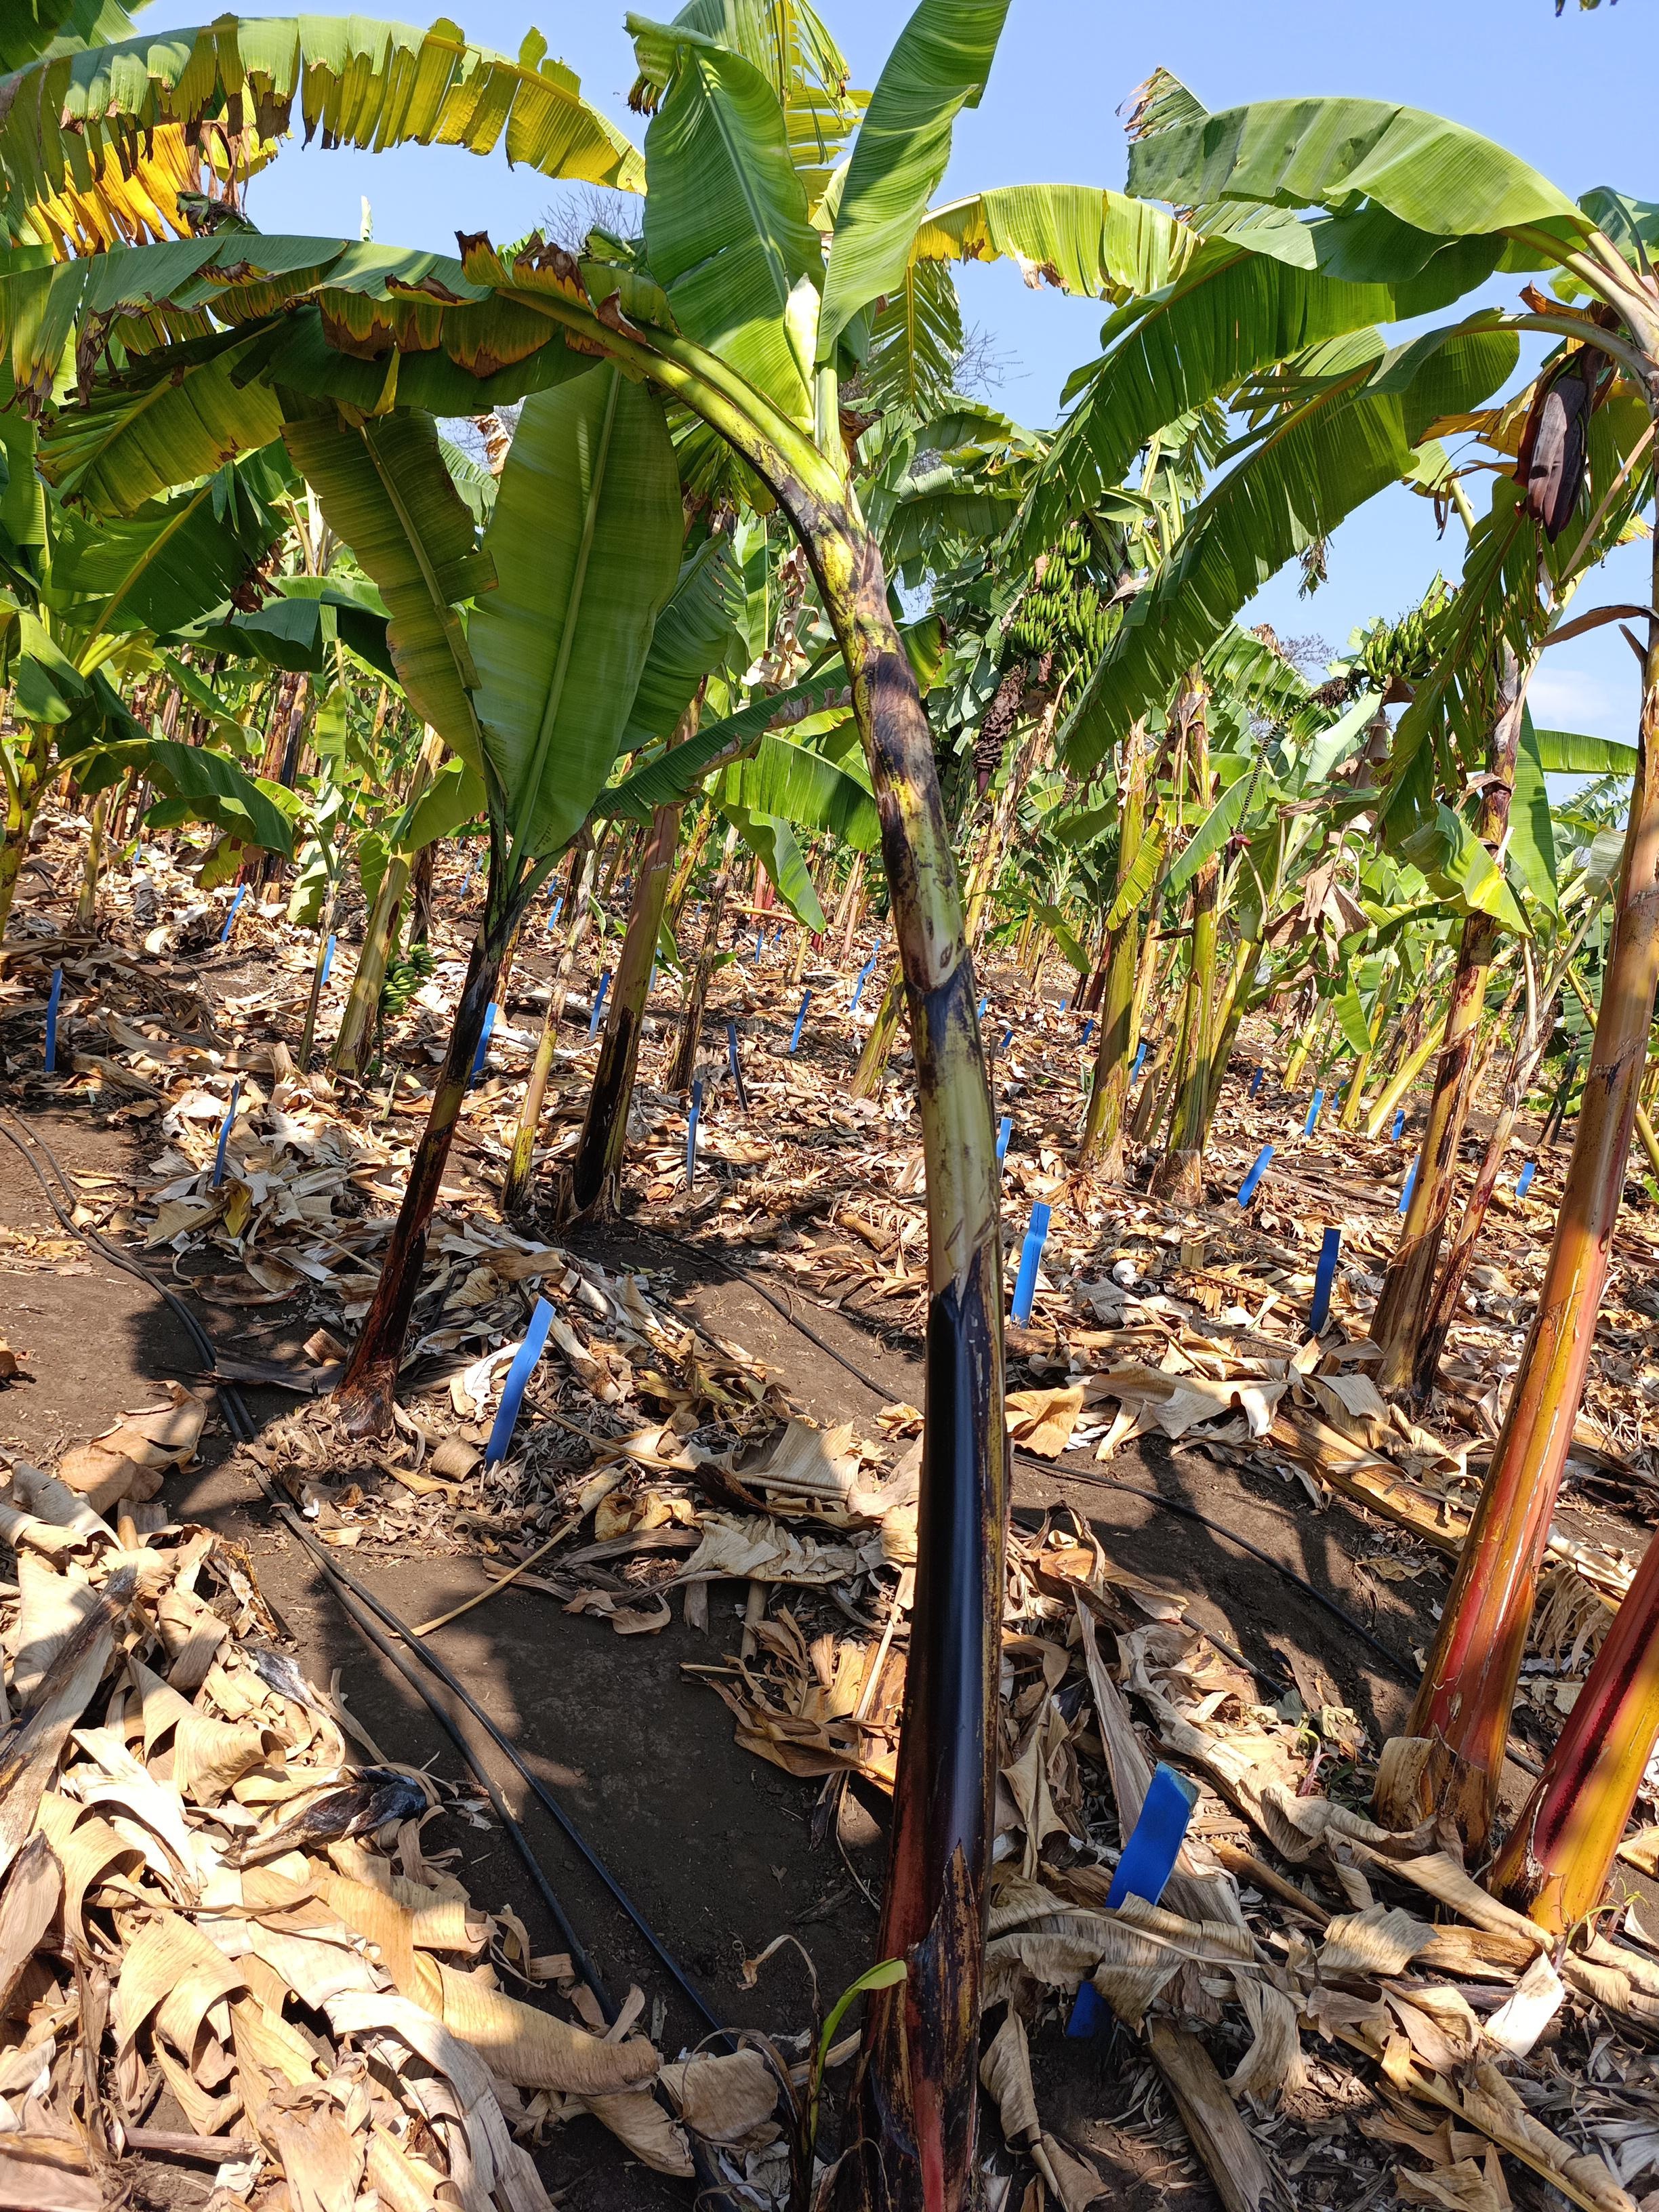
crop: banana
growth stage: vegetative
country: Tanzania
